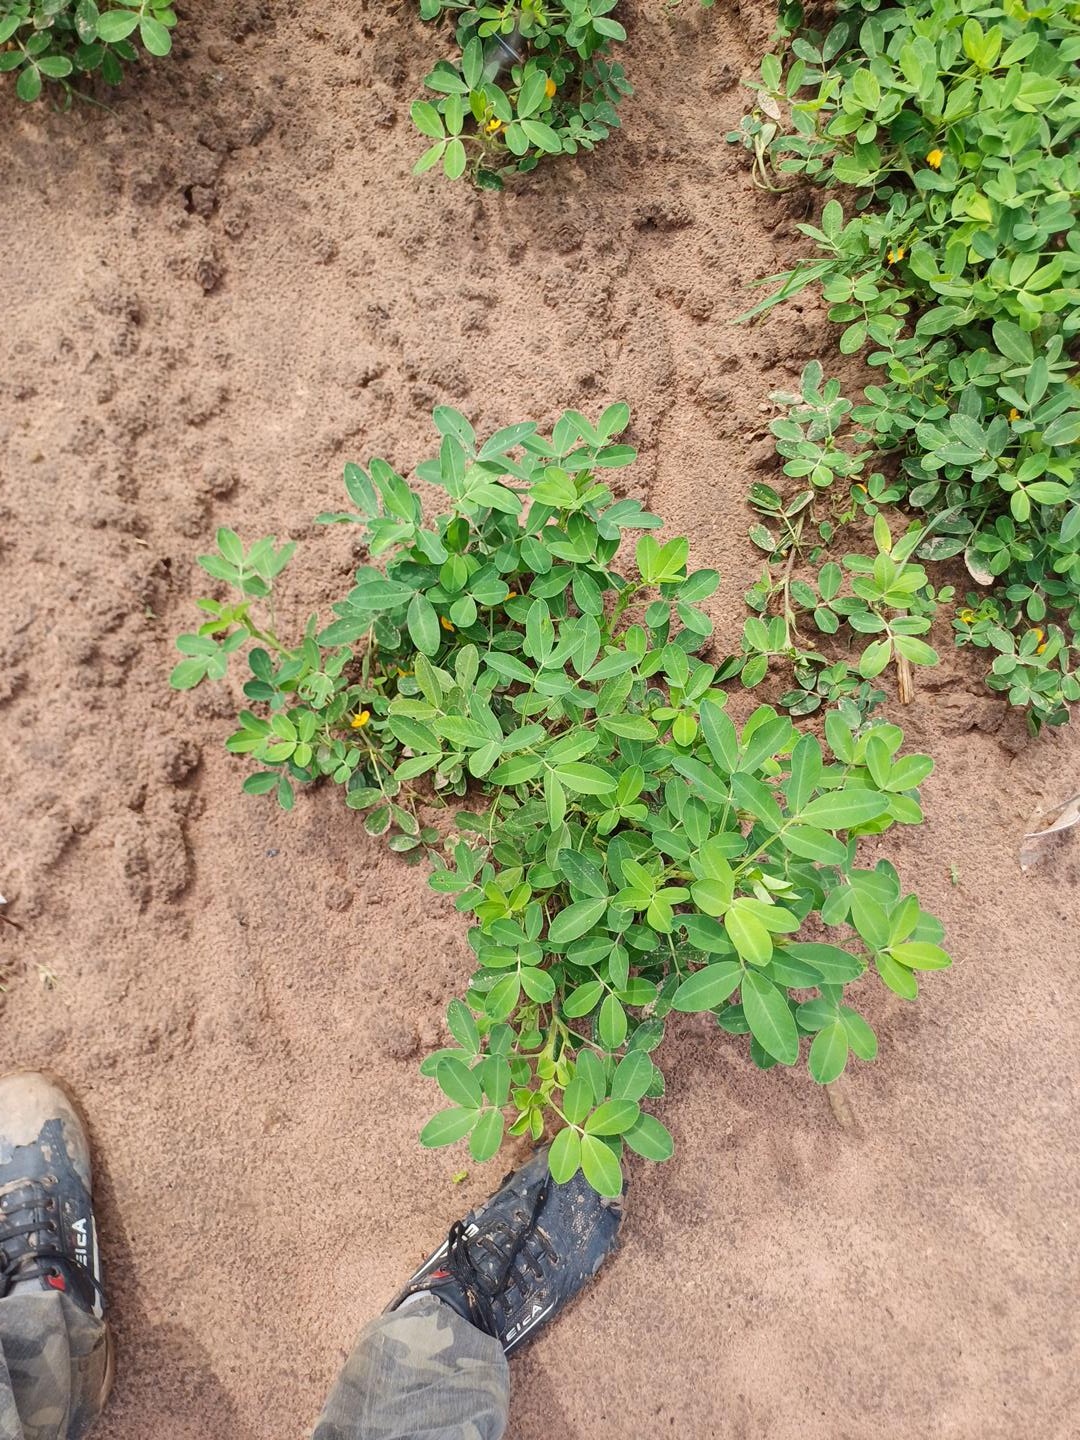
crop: groundnut
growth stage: flowering
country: Senegal
